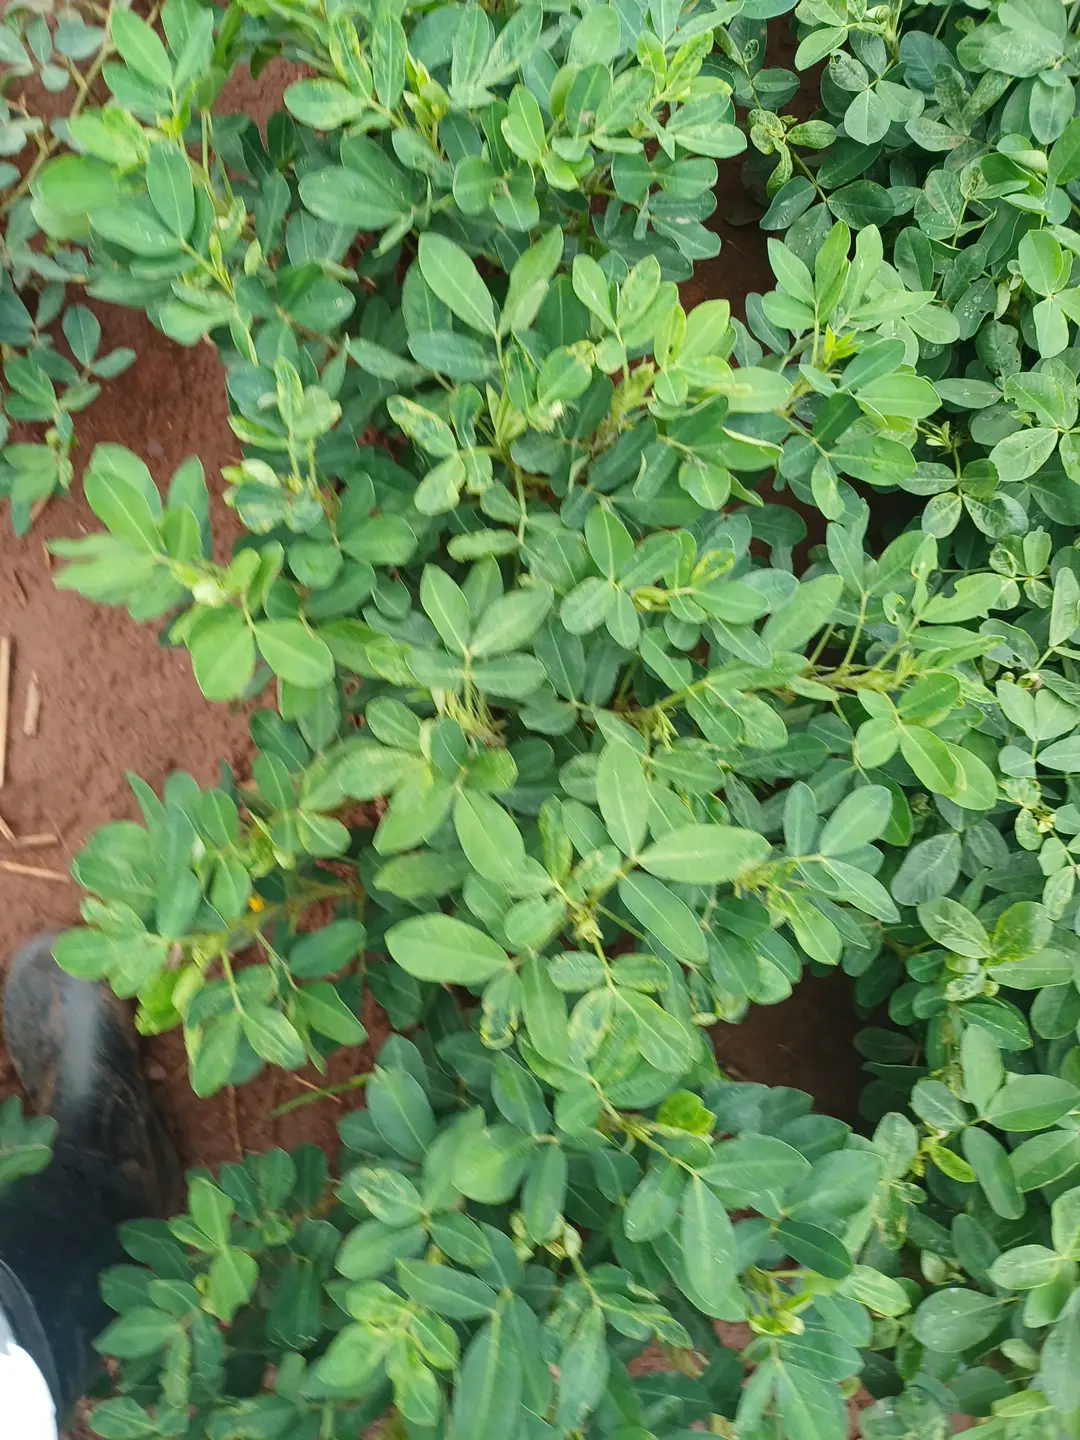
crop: groundnut
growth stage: pegging
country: Kenya
